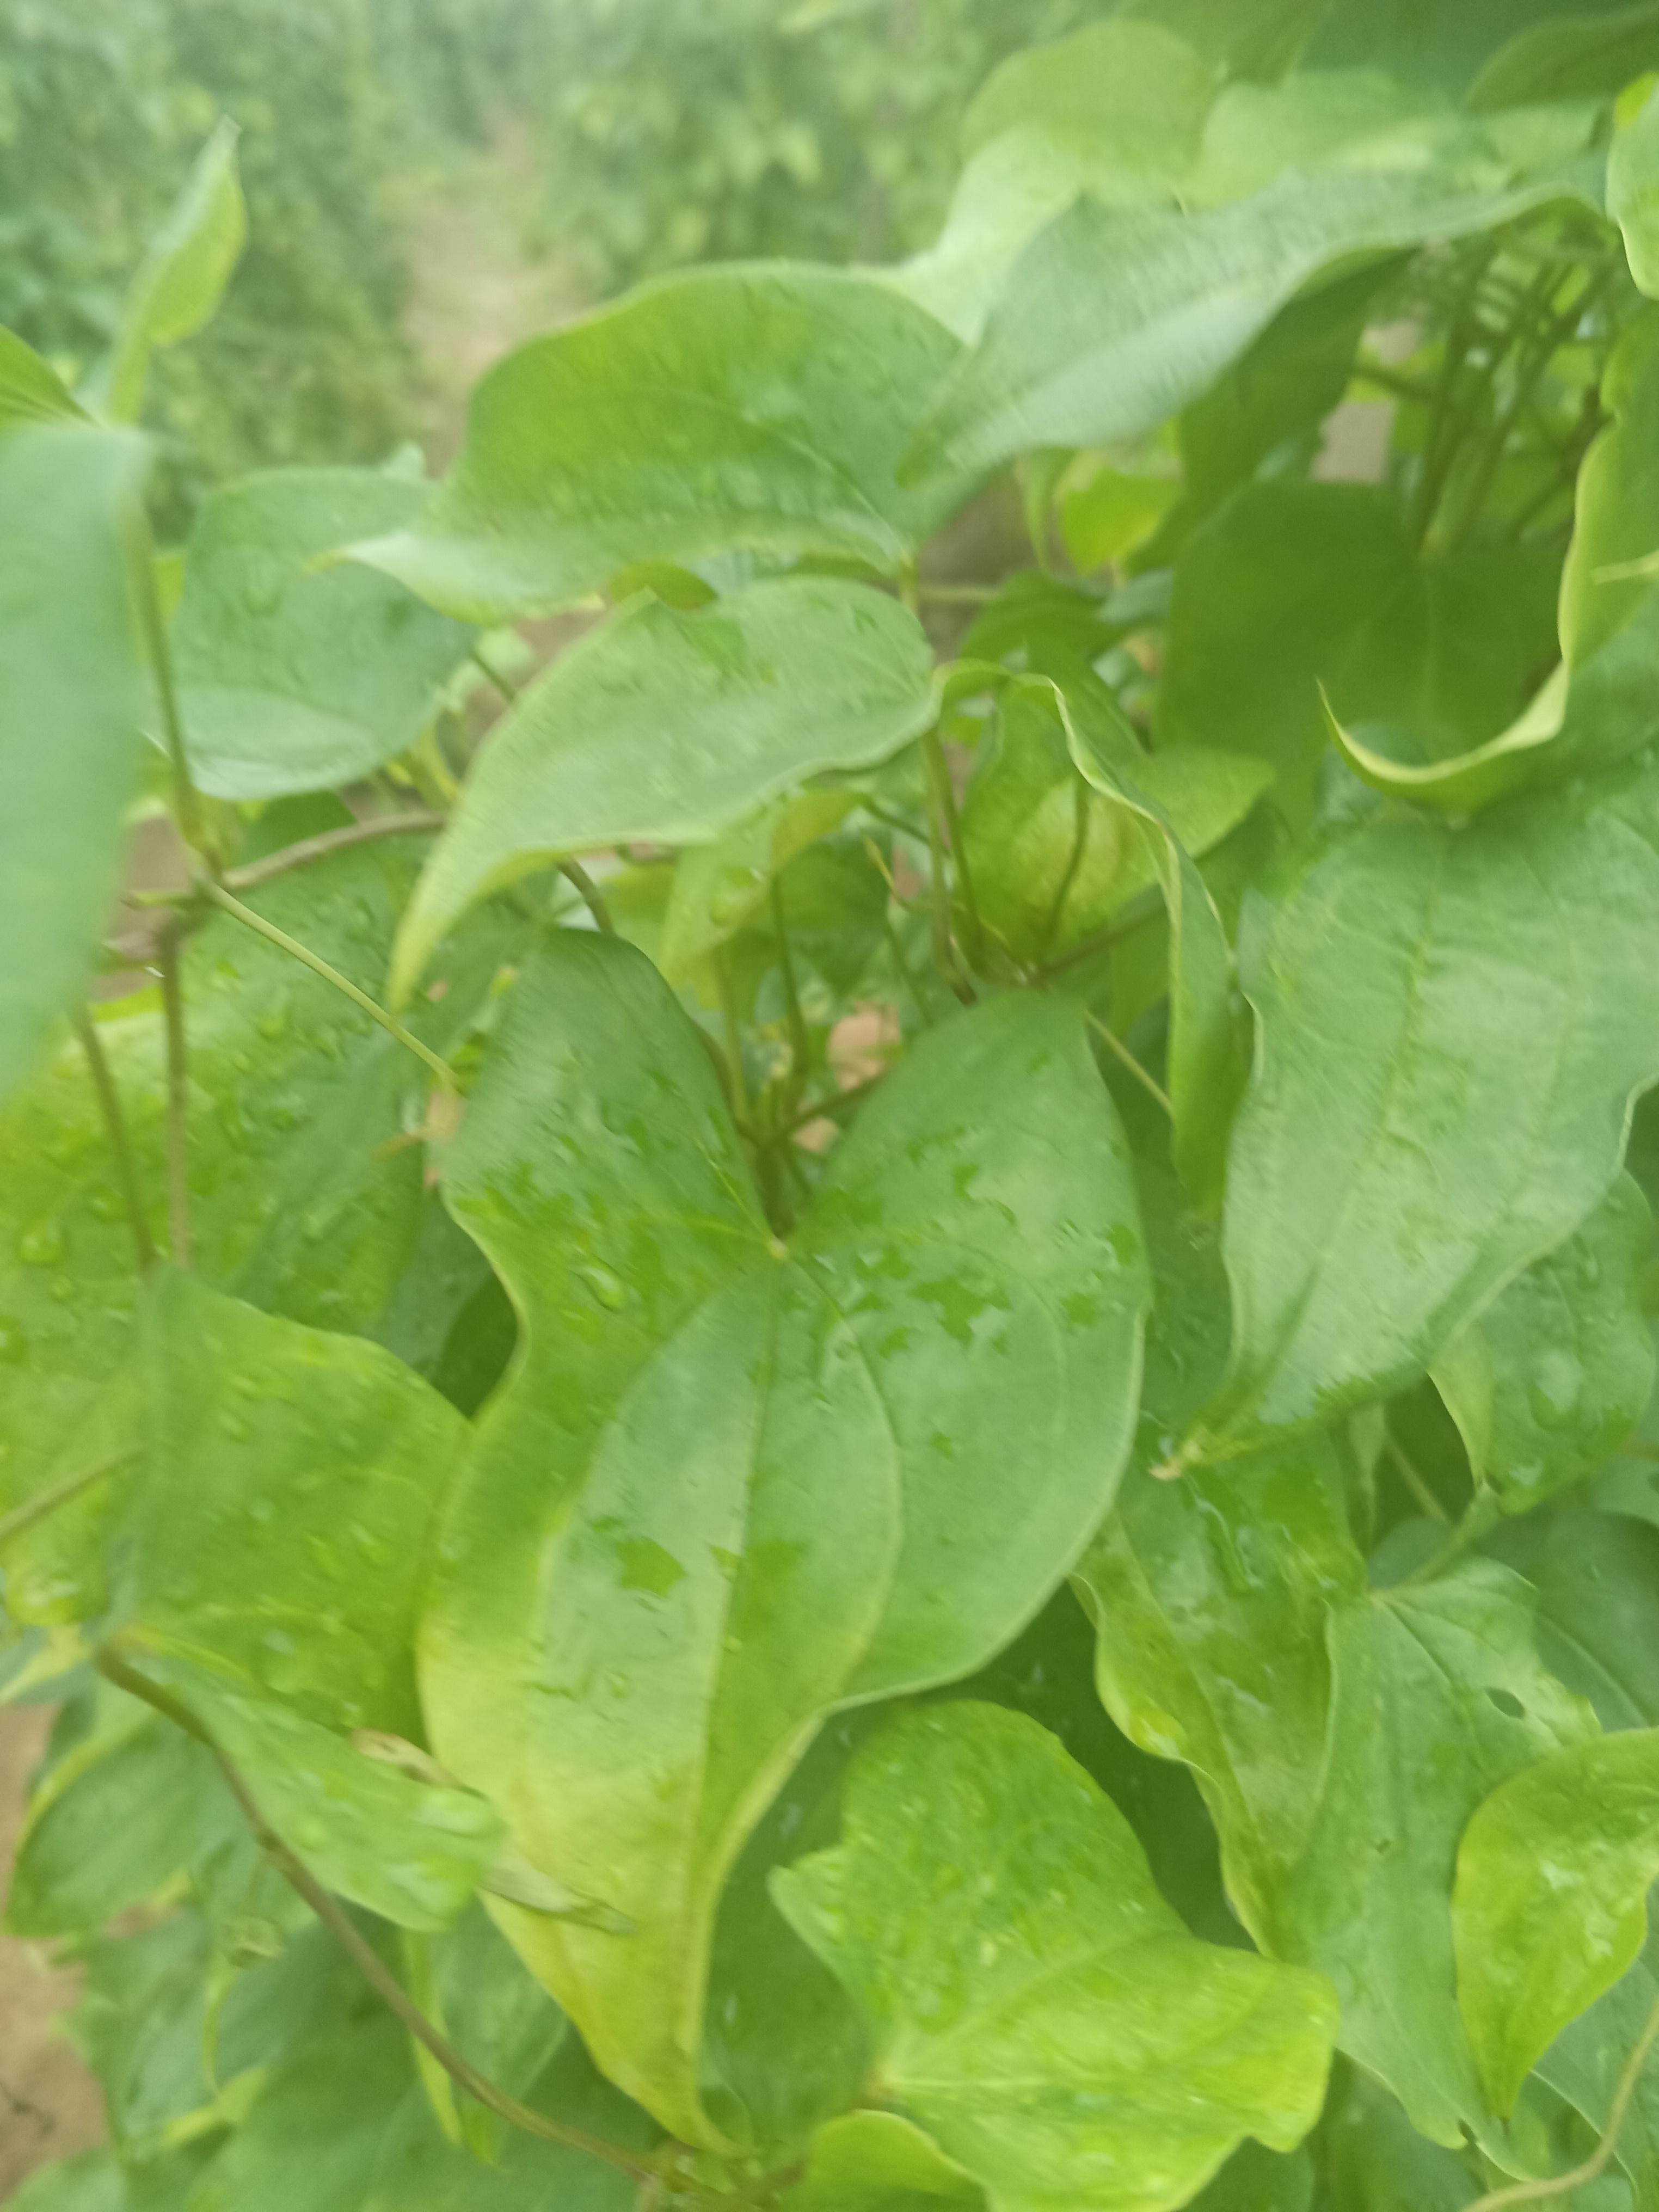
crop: yam
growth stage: vegetative
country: Nigeria
